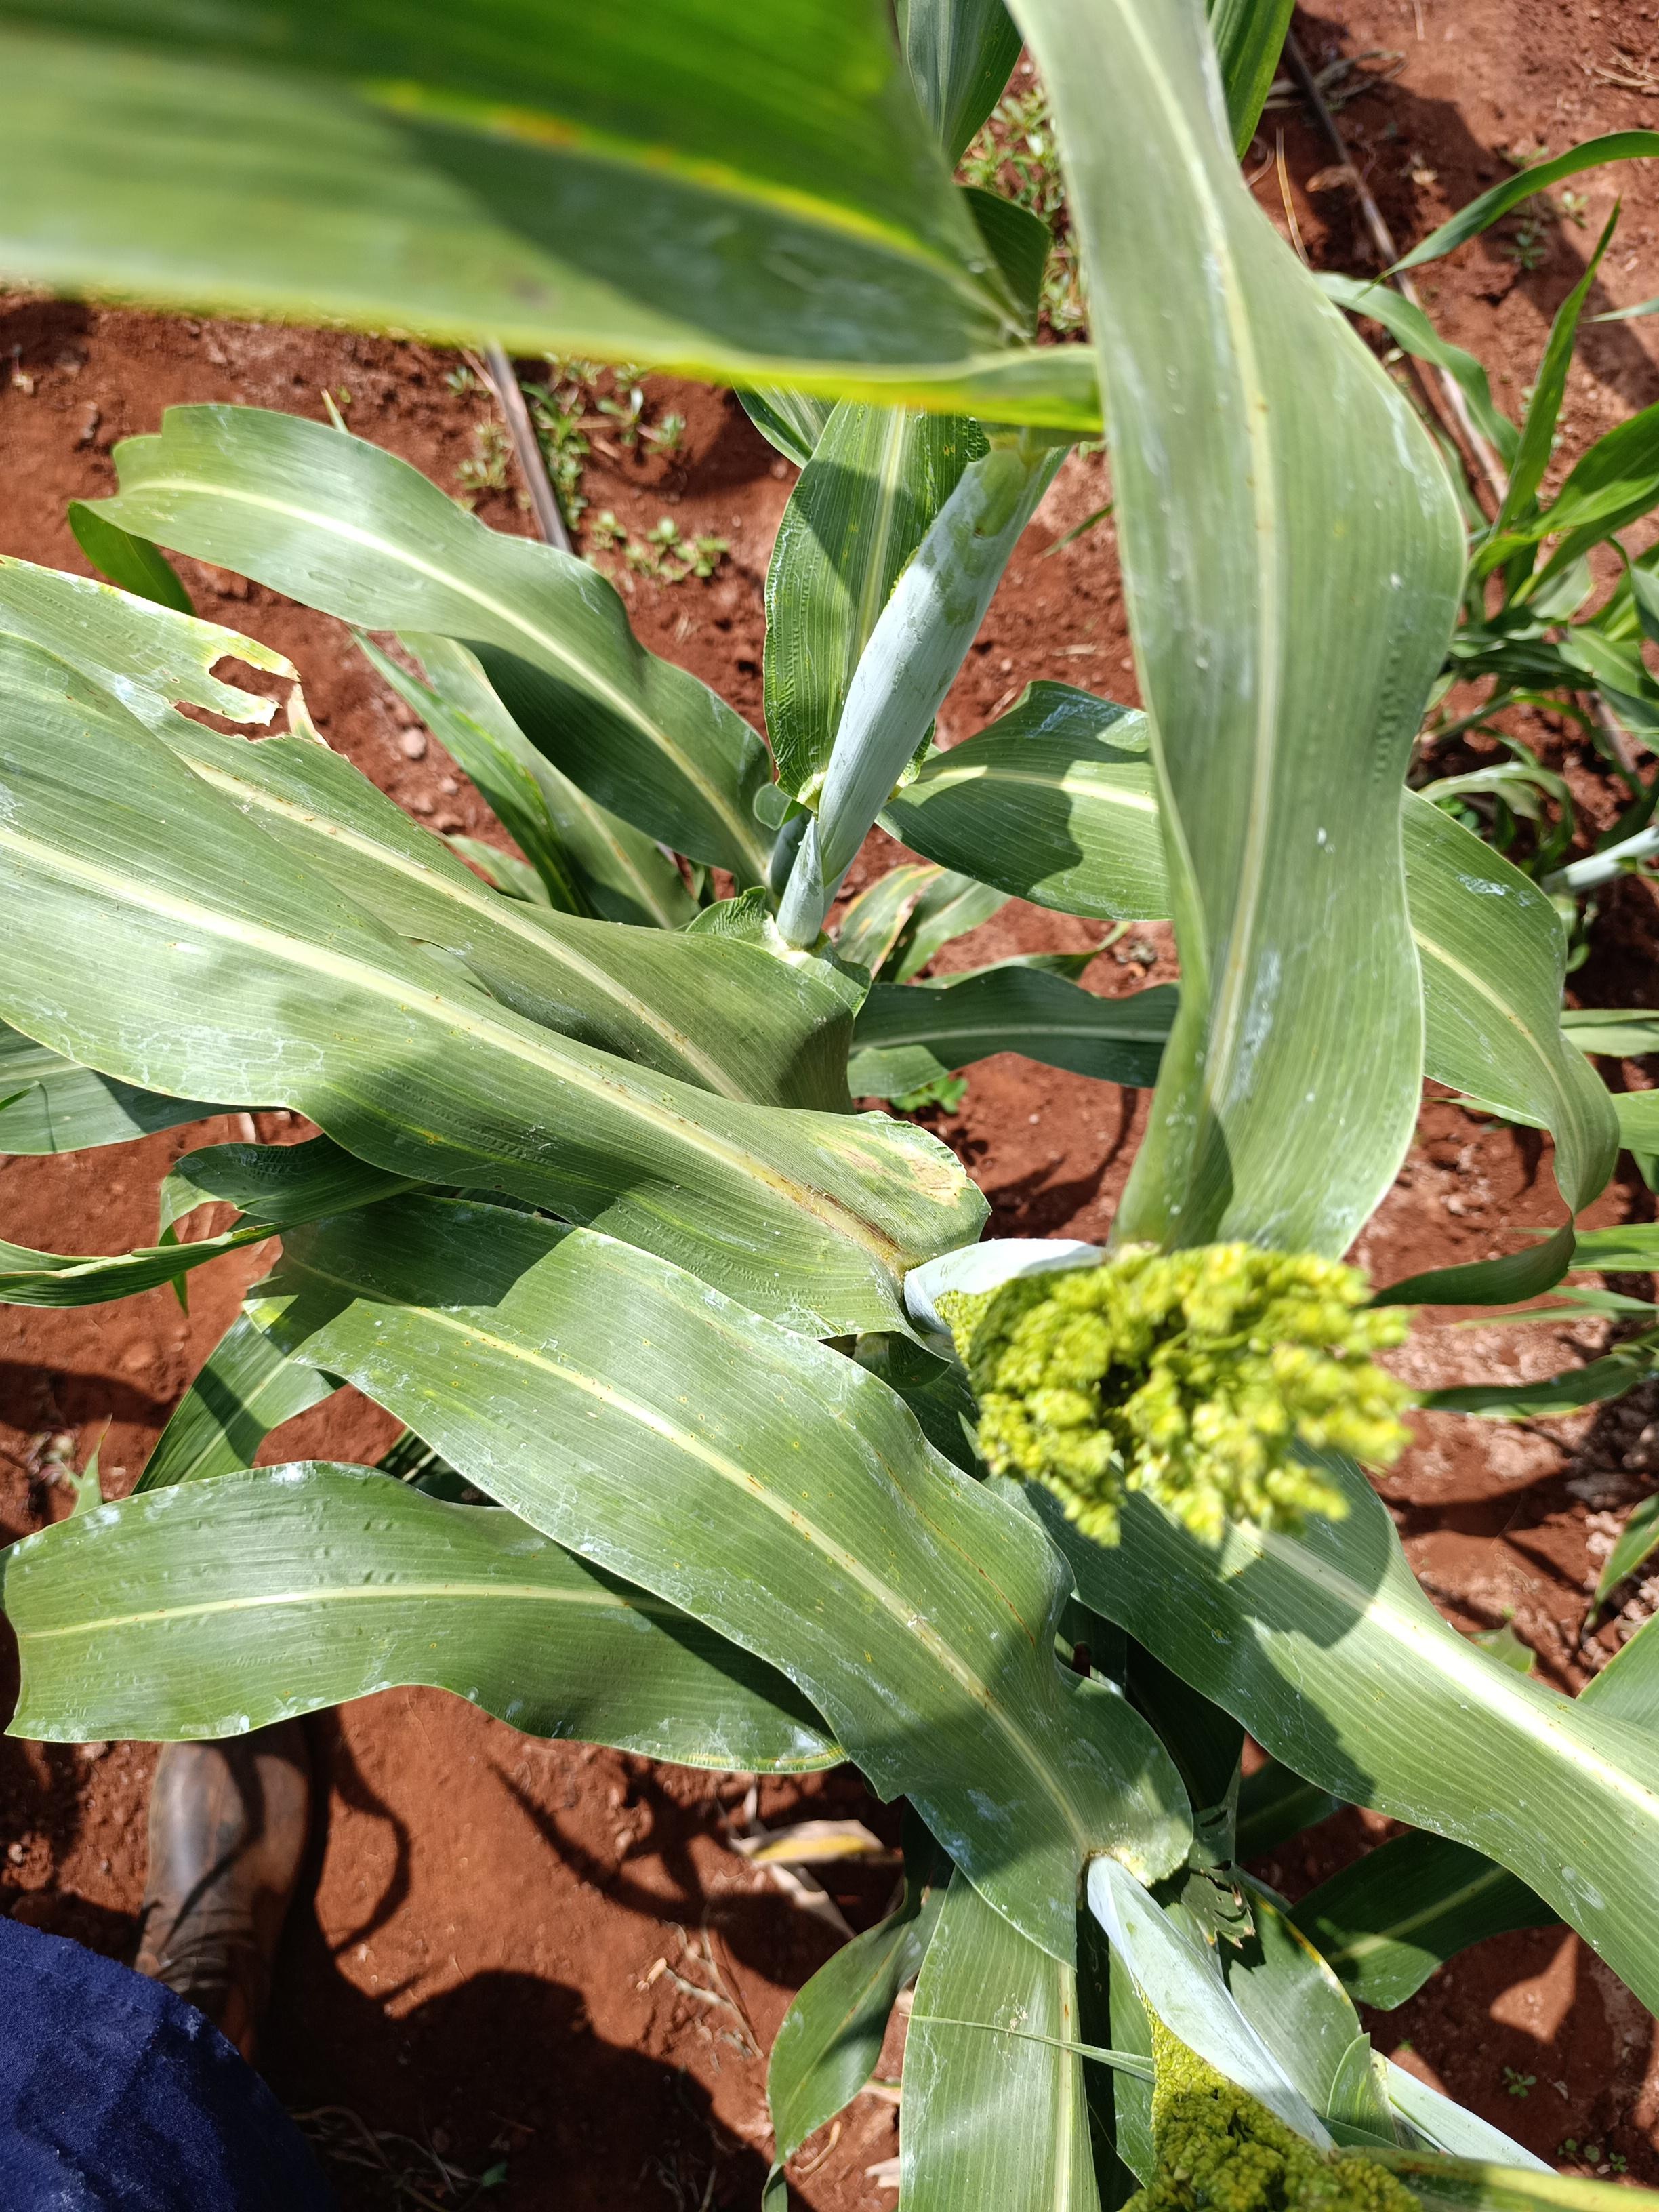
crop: sorghum
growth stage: heading tuber
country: Kenya
